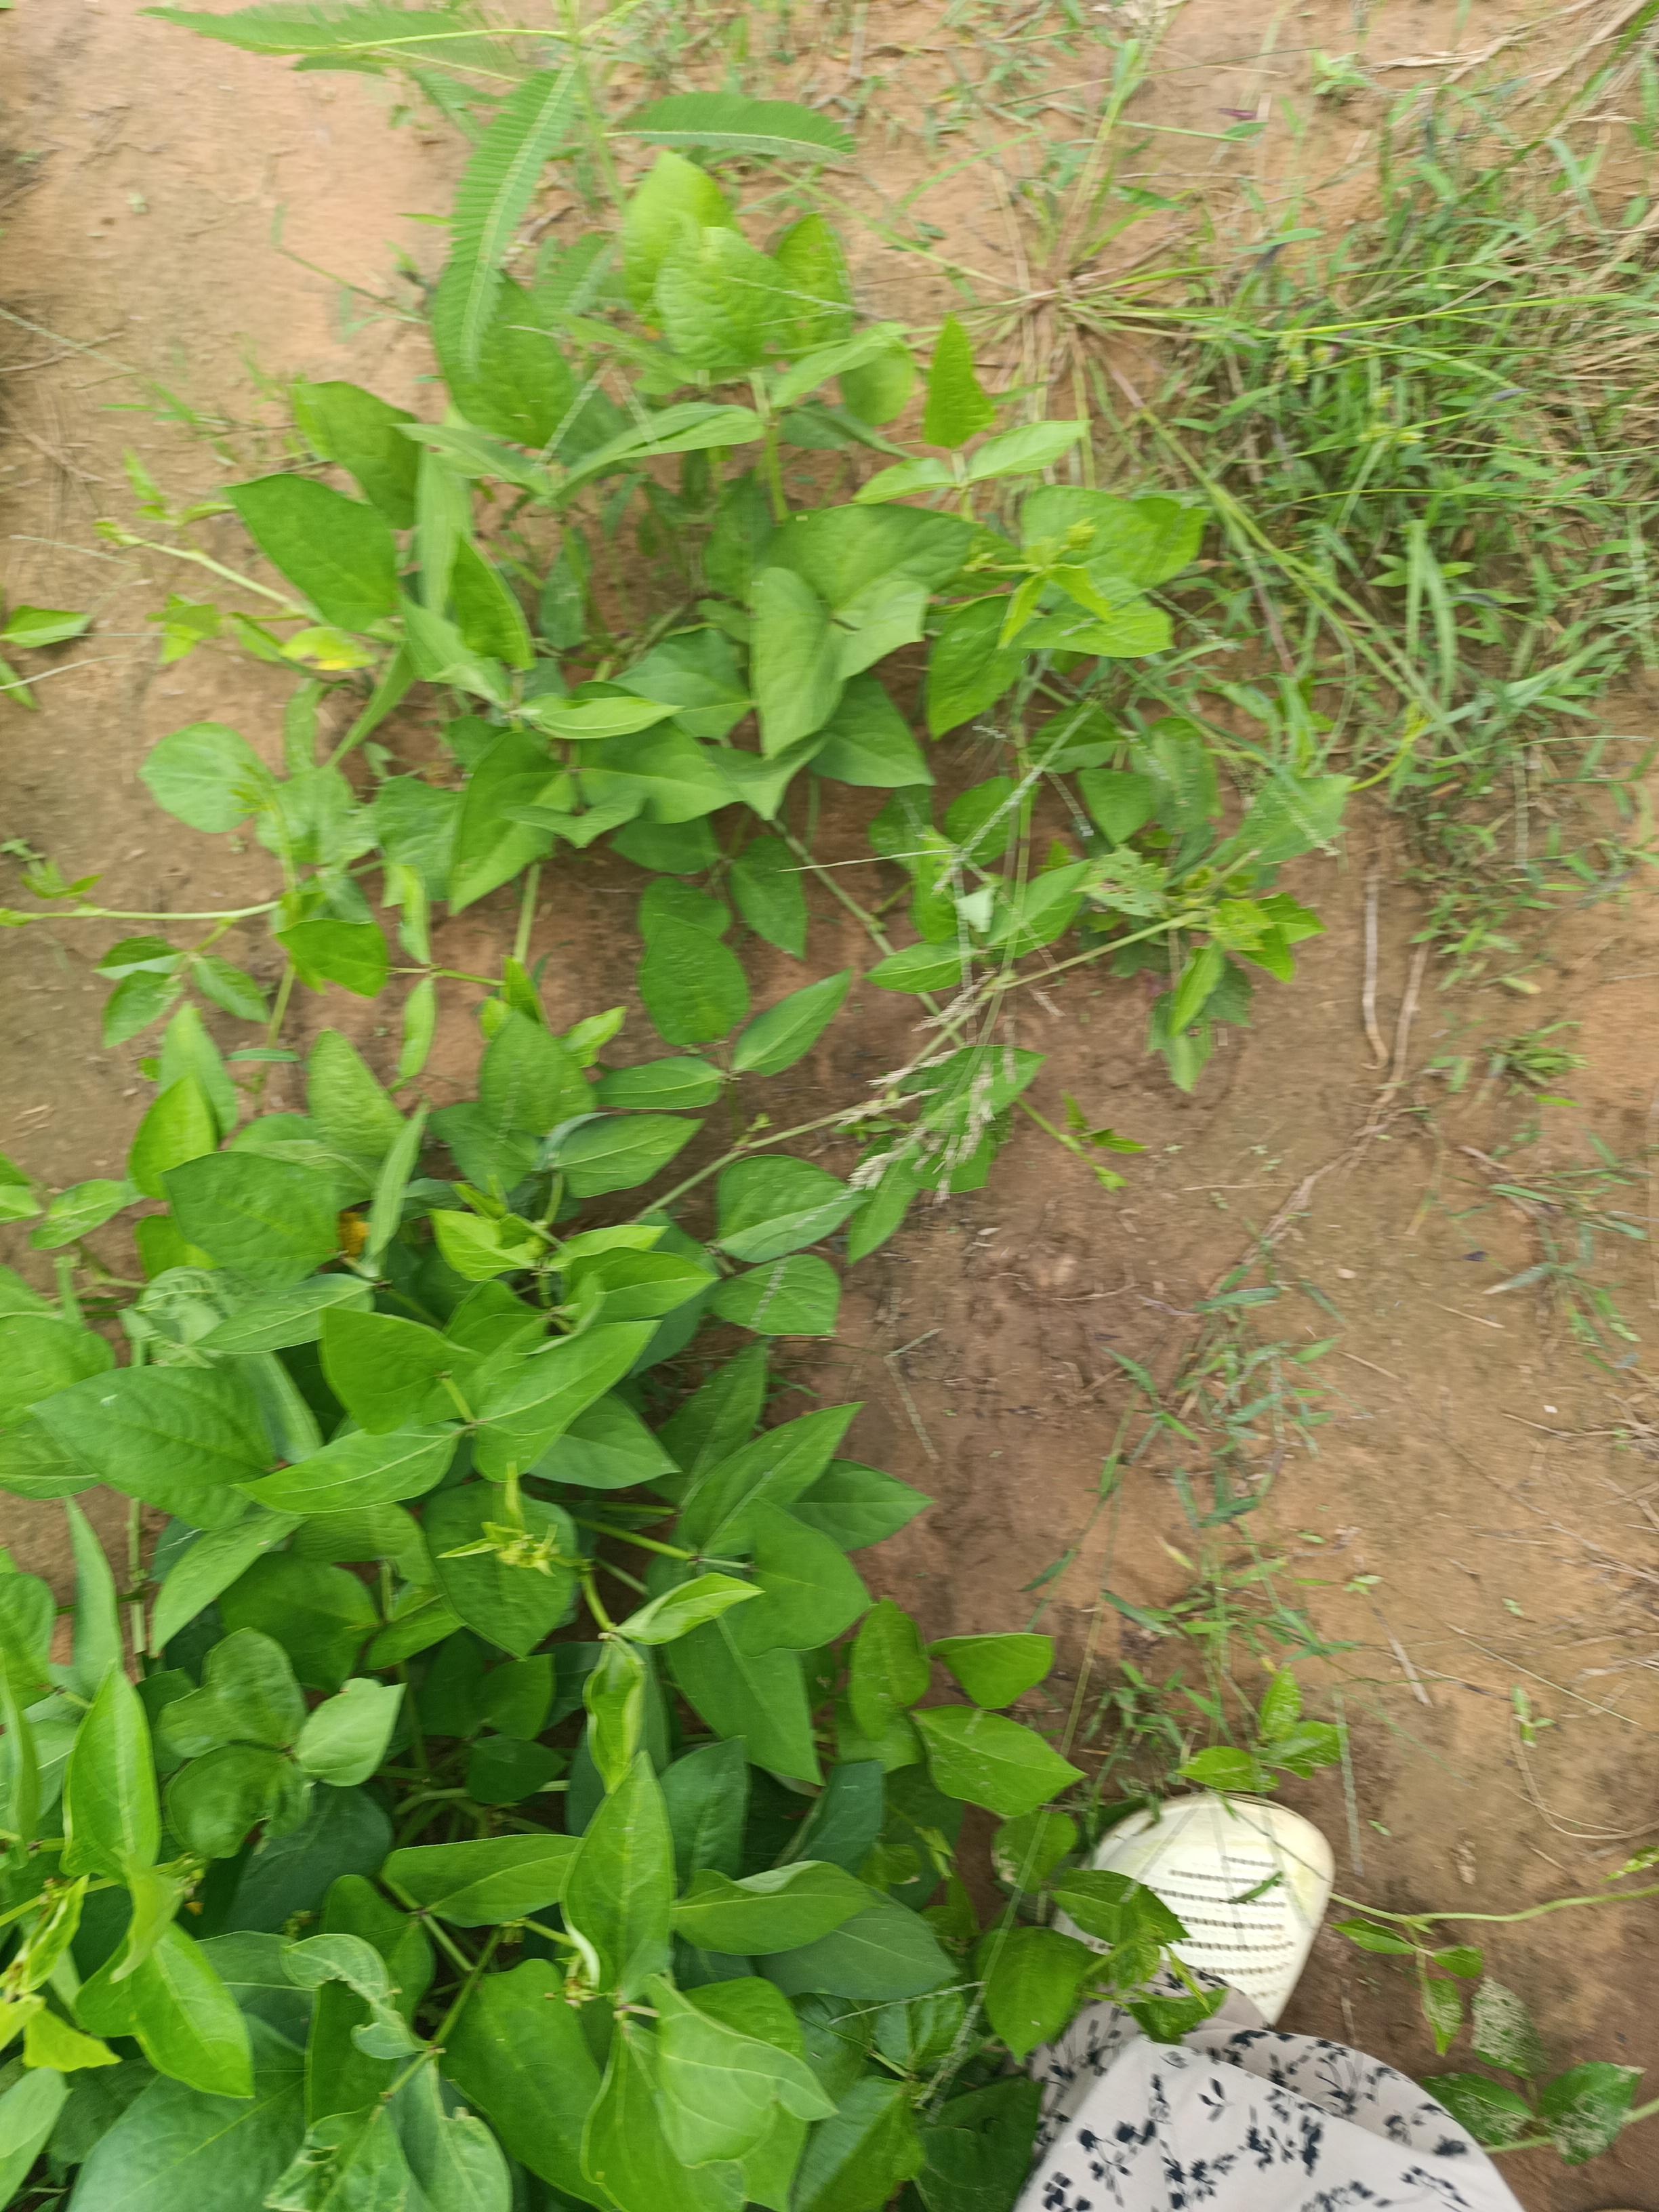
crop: cowpea
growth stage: vegetative
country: Nigeria
